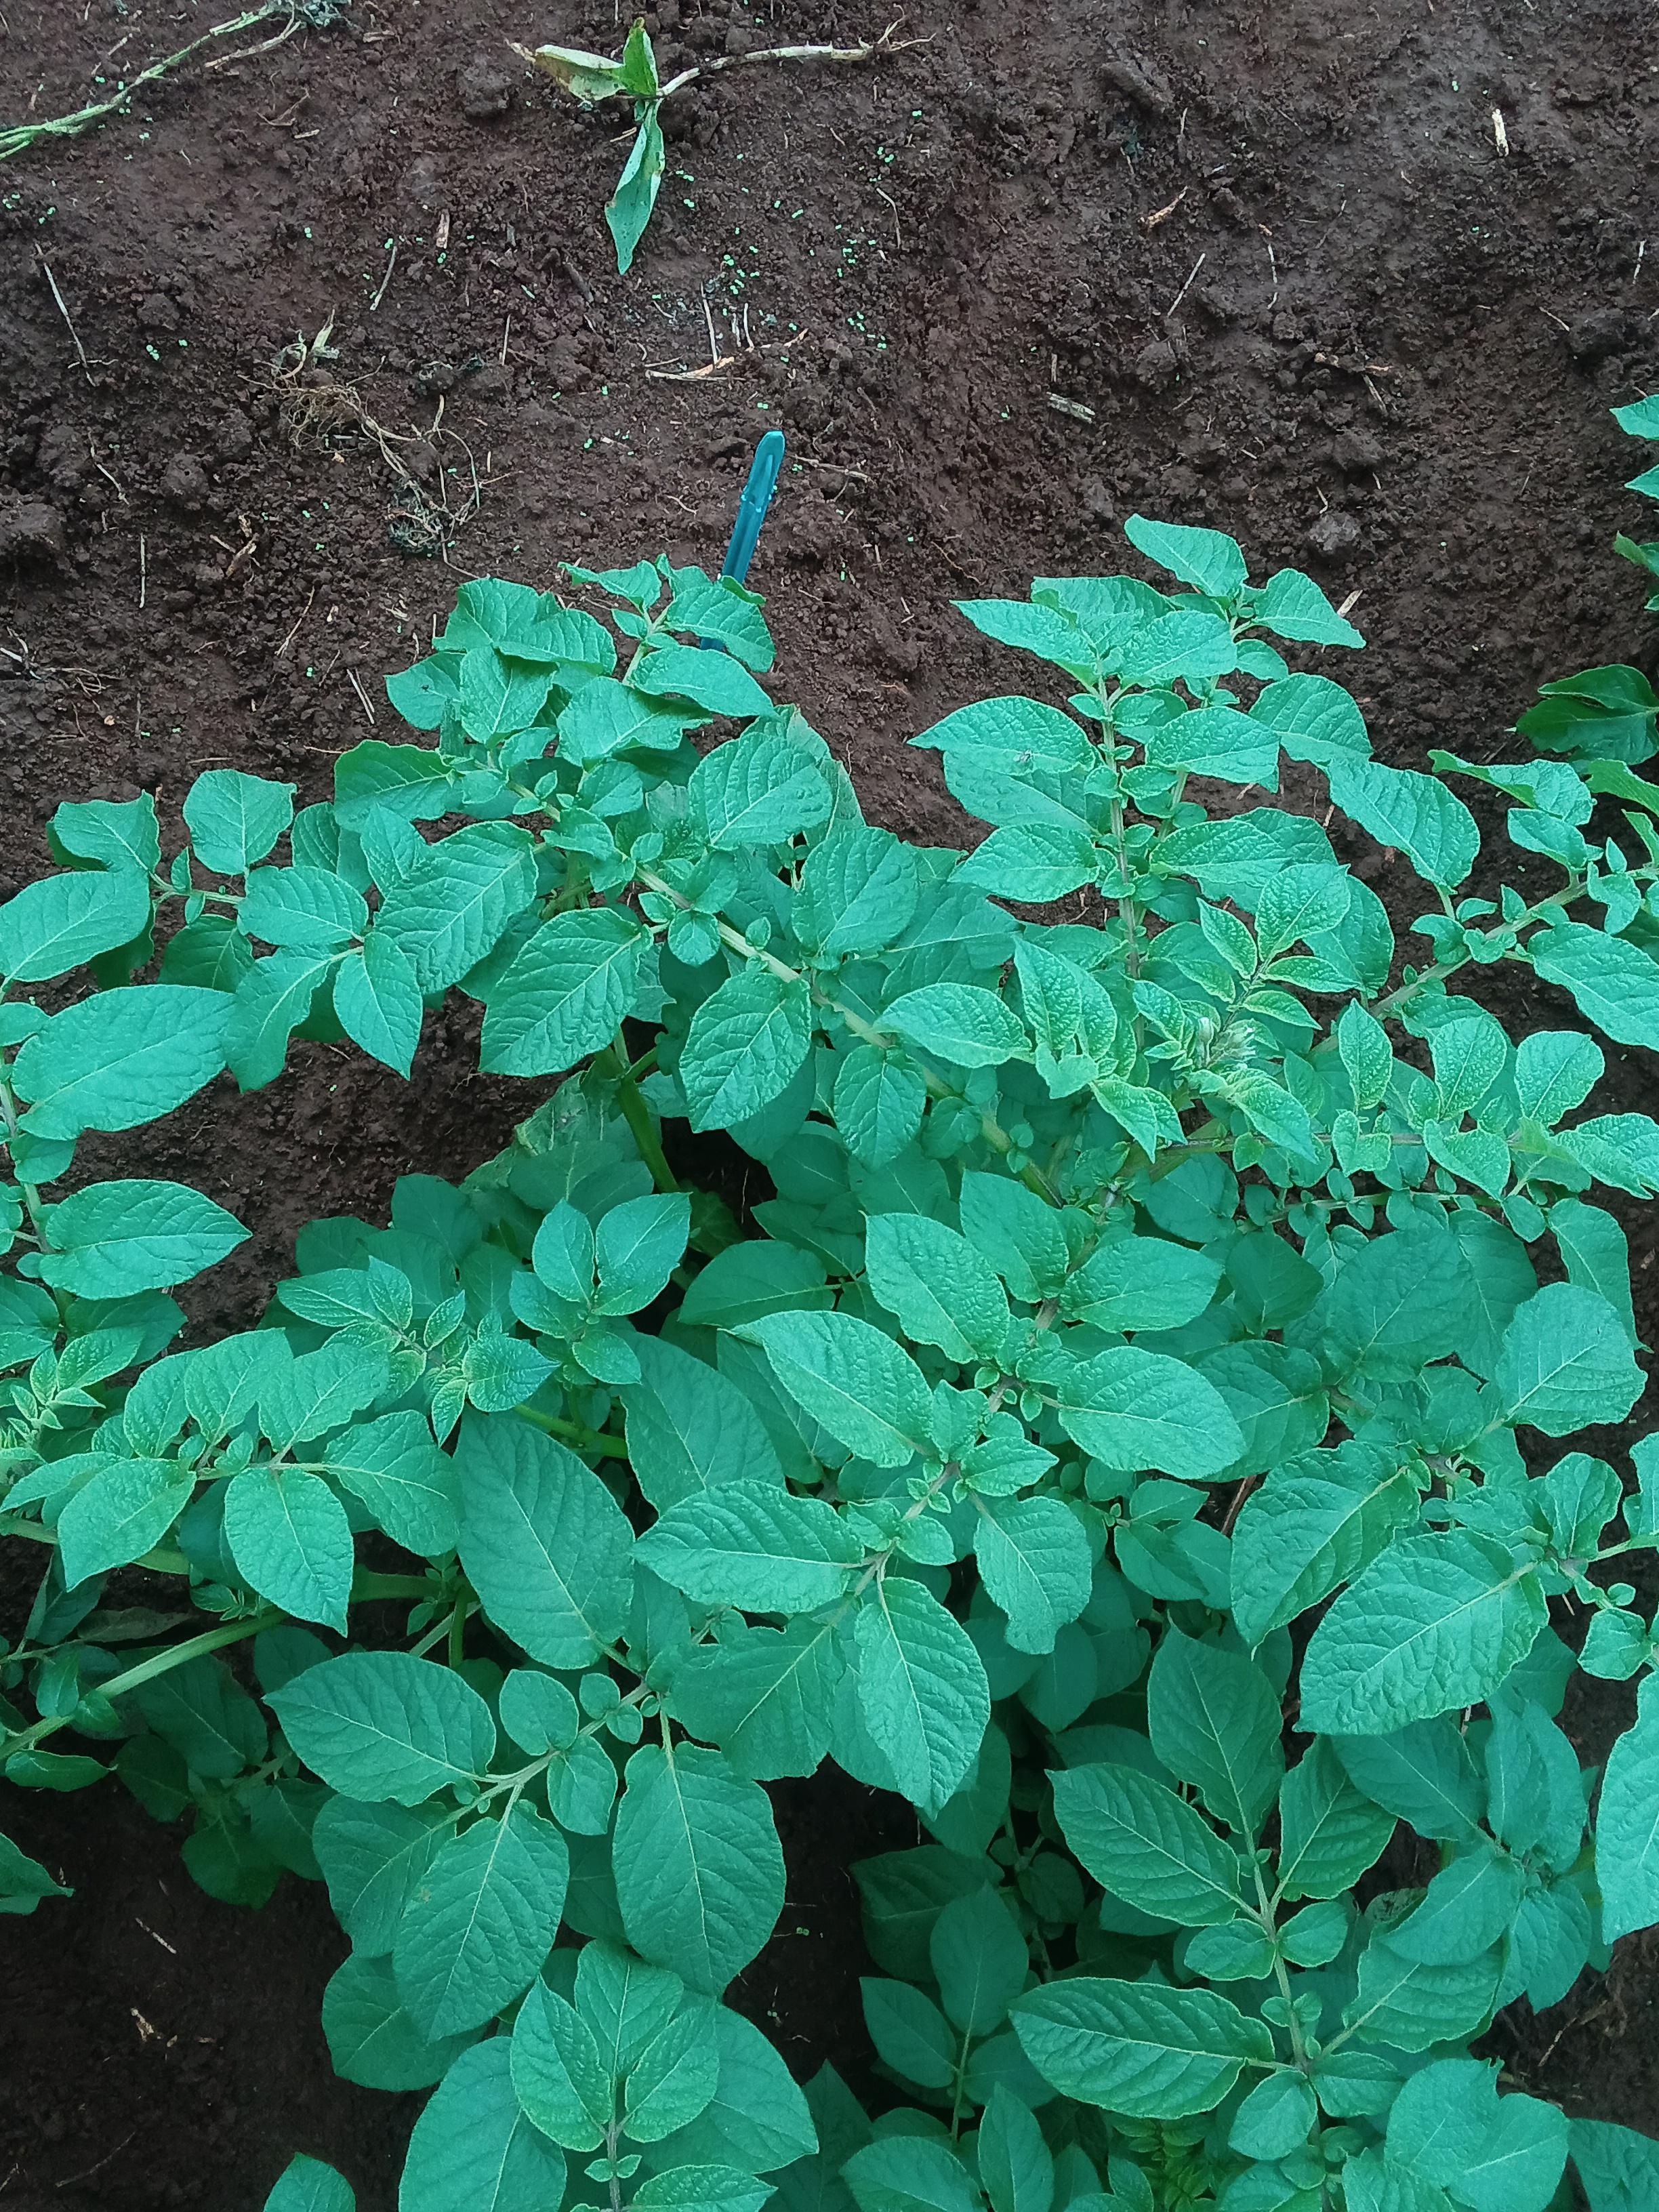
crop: potato
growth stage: vegetative
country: Kenya
